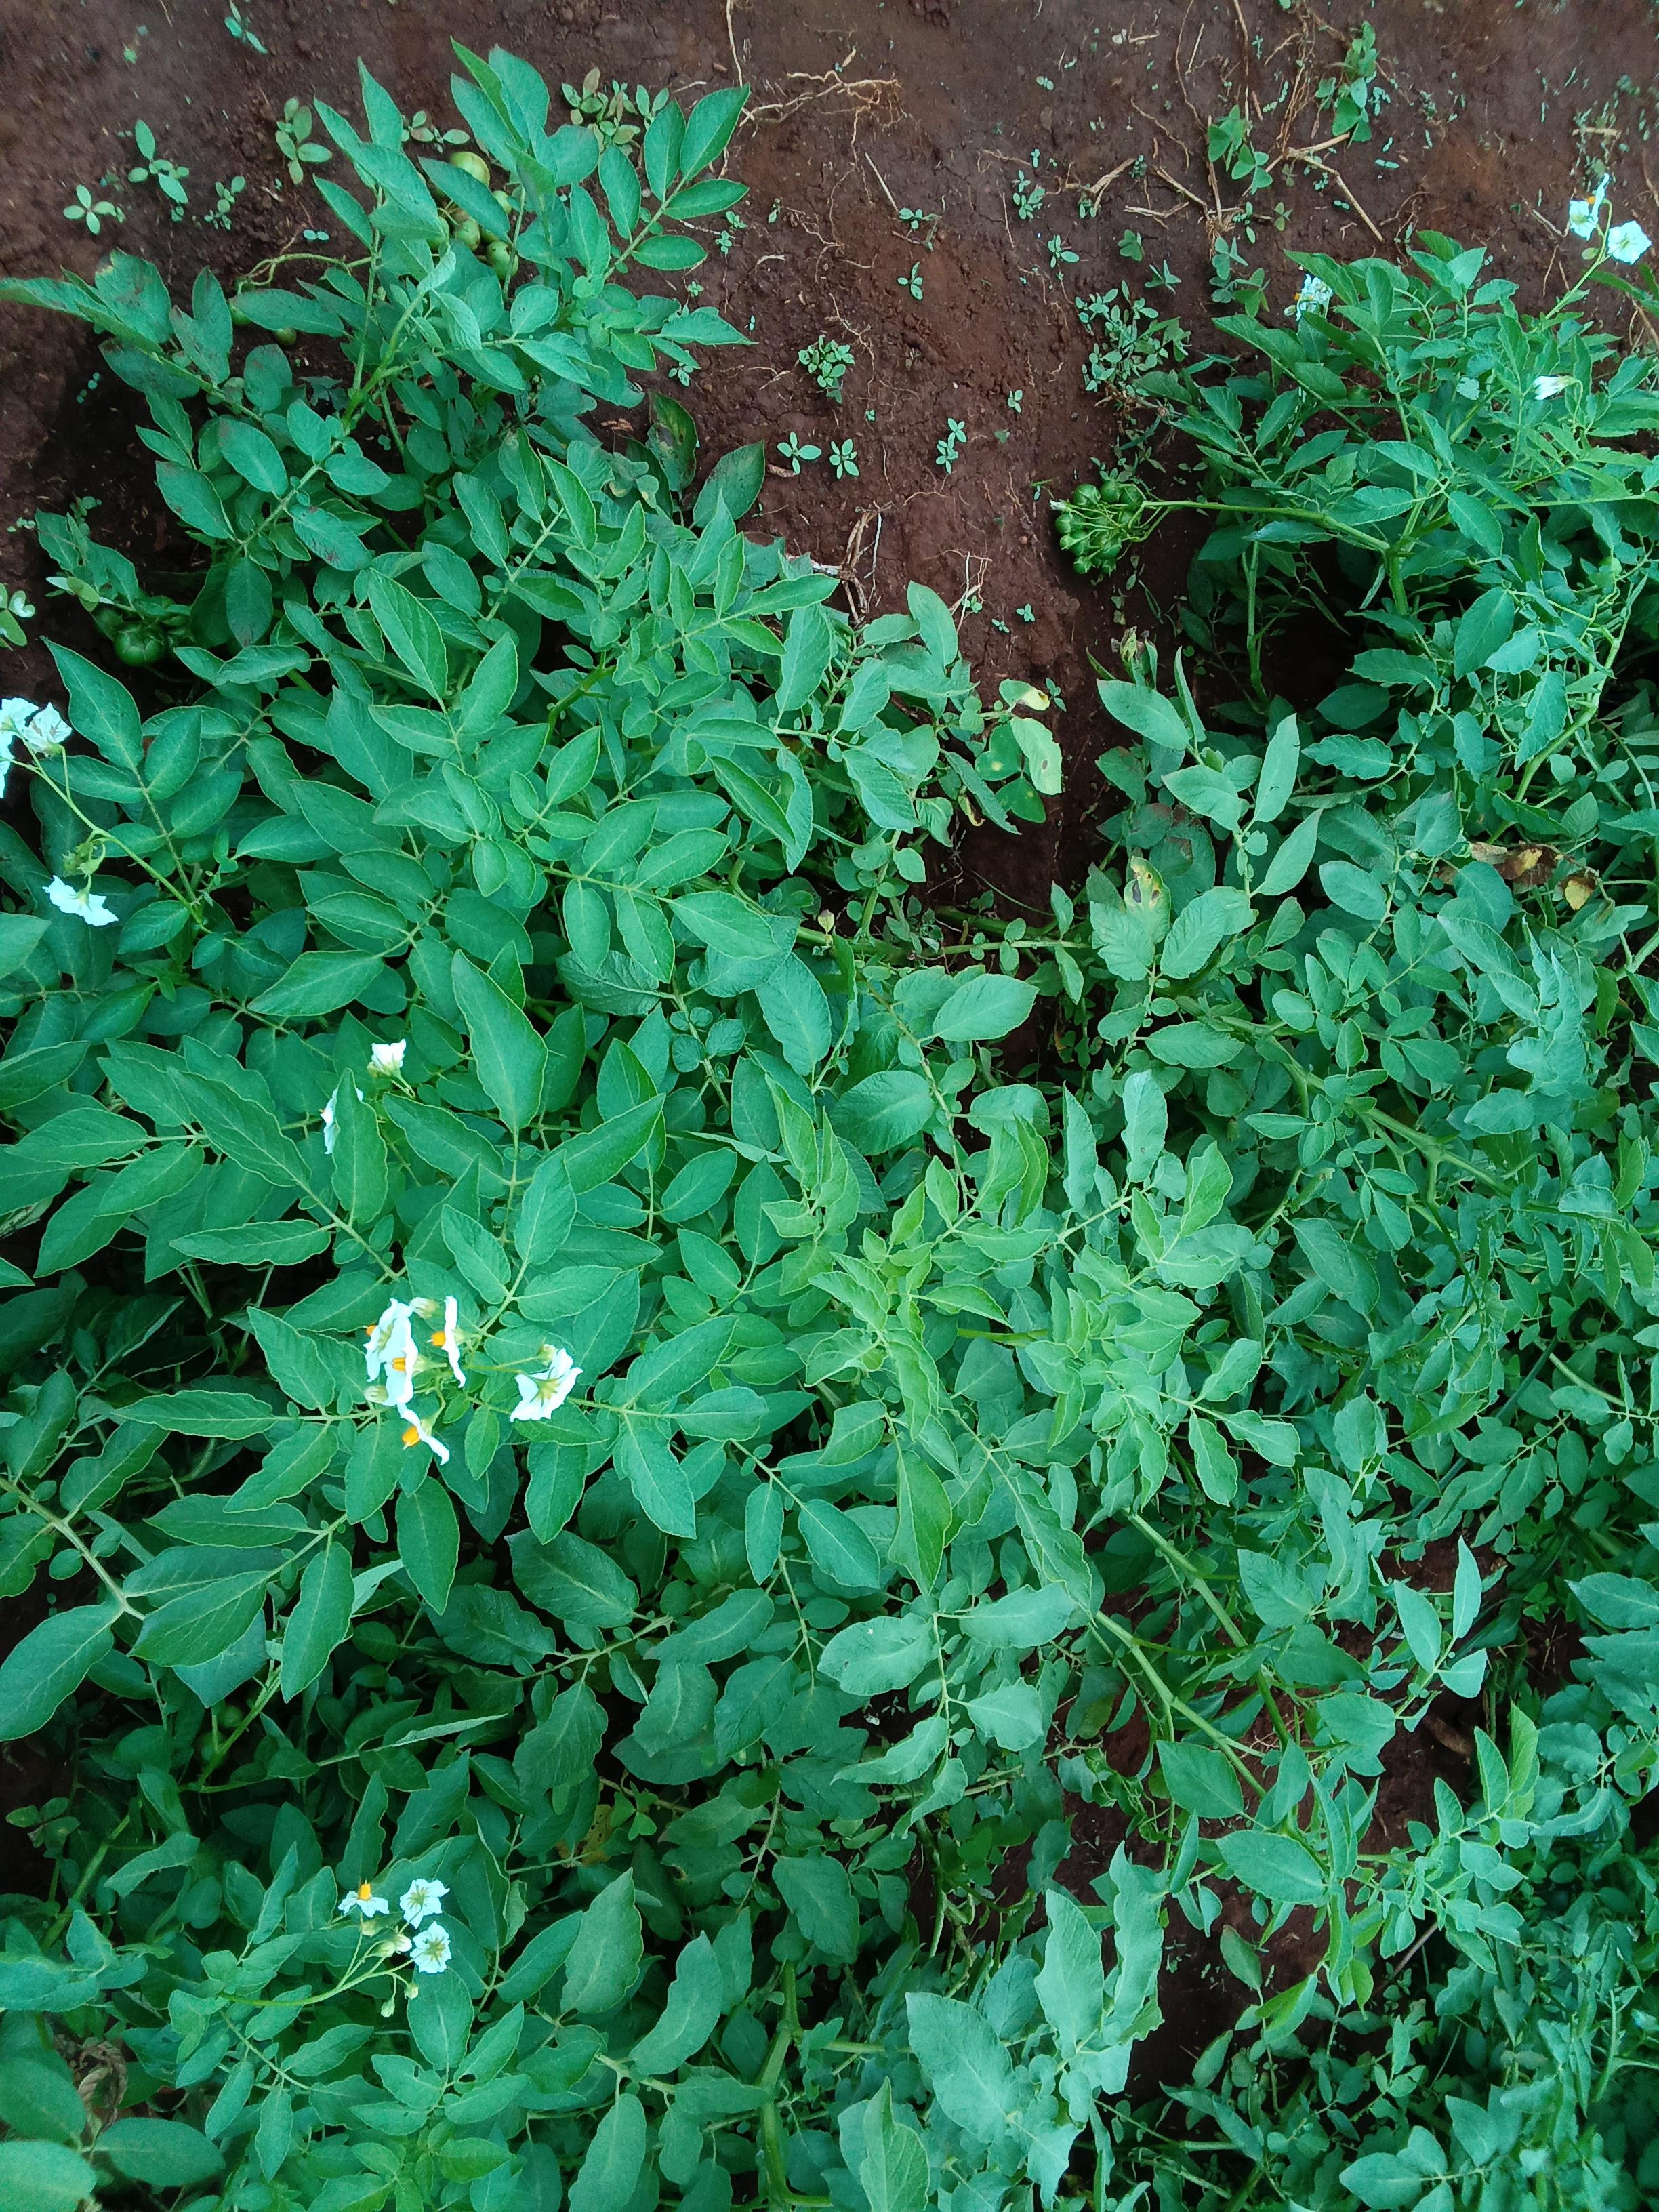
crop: potato
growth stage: flowering
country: Kenya
